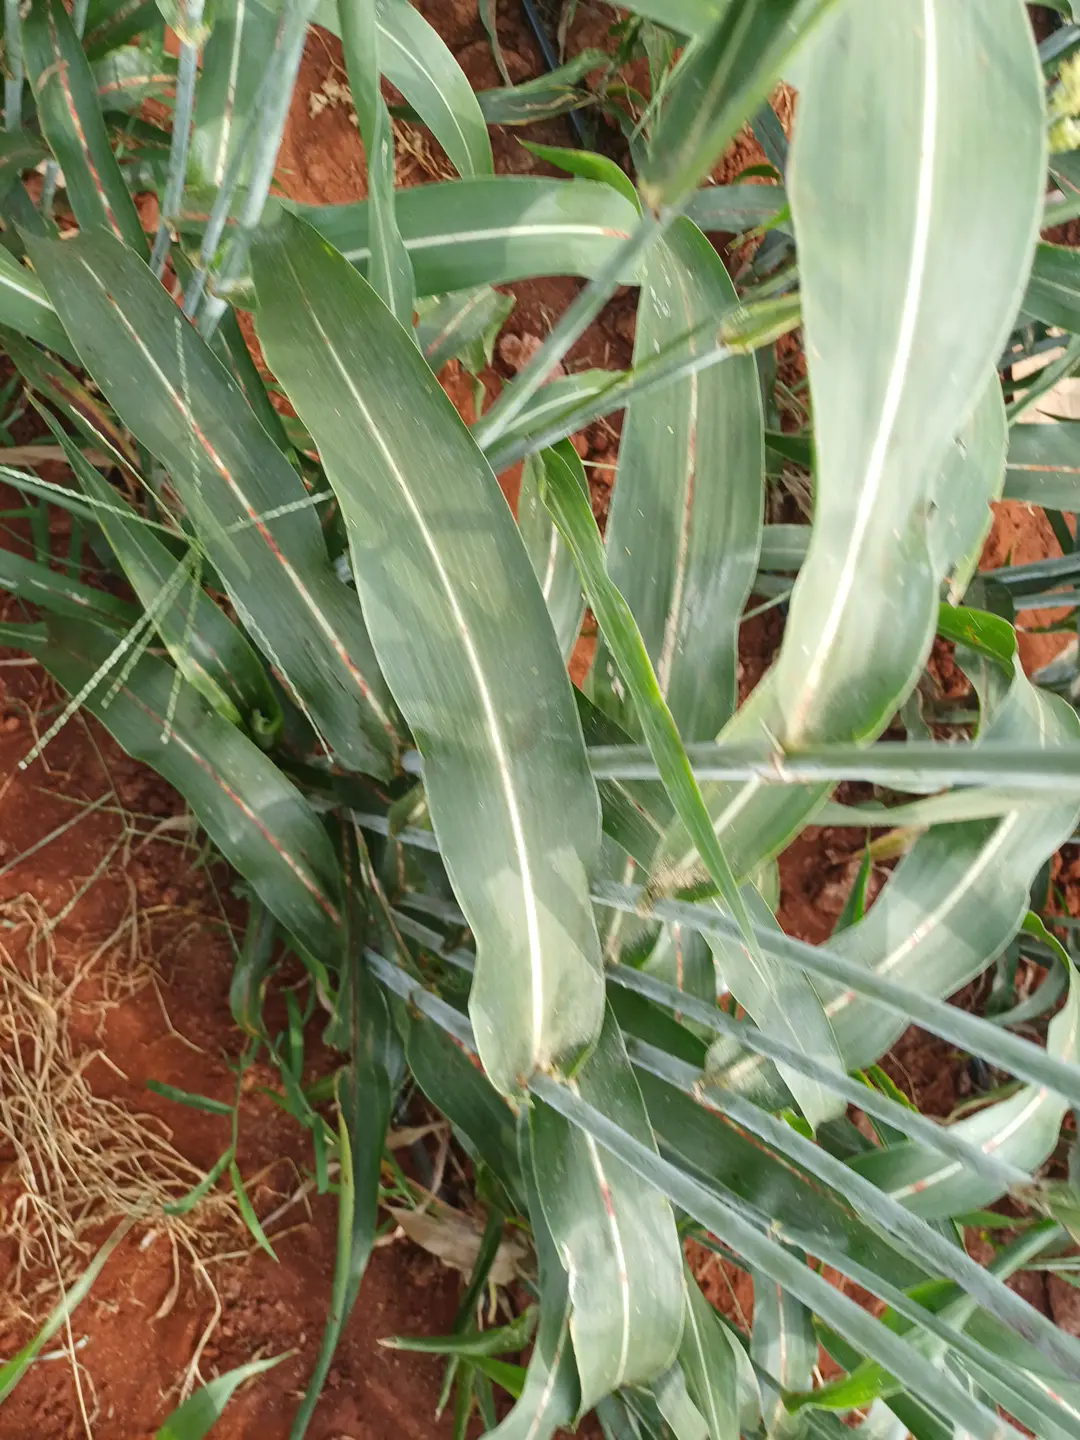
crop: sorghum
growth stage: filling grain
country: Kenya
